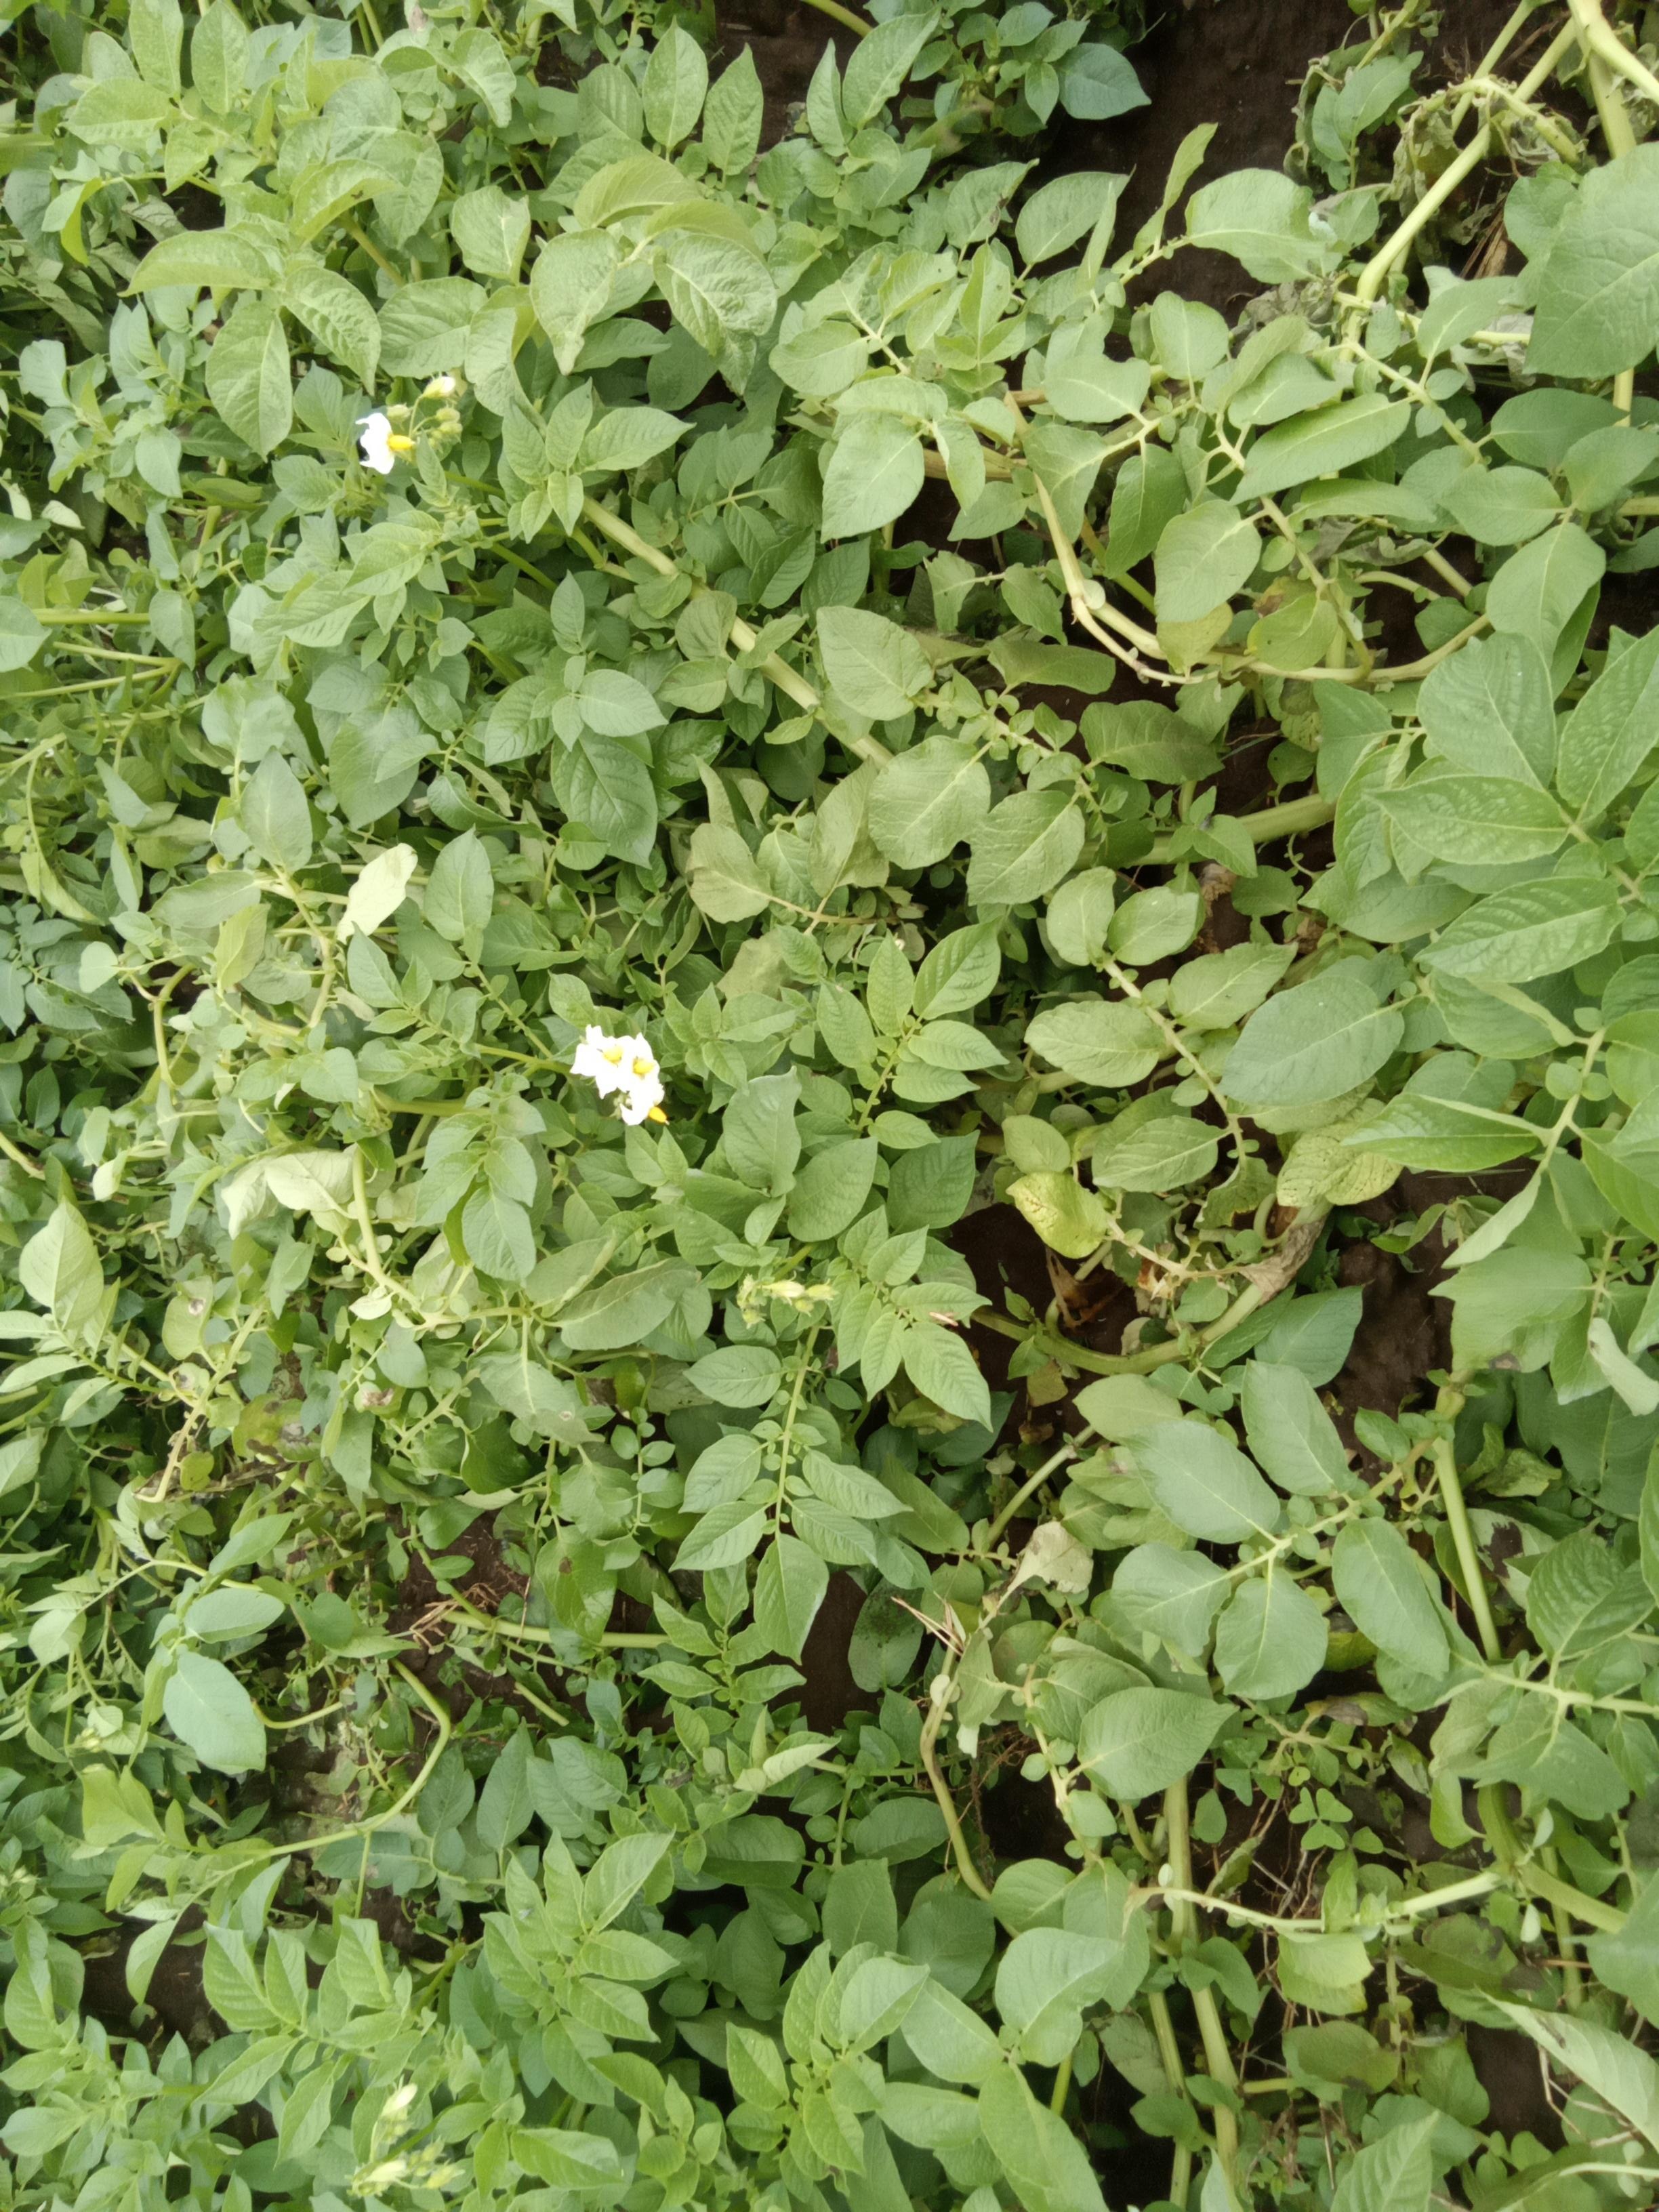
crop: potato
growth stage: flowering
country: Kenya
